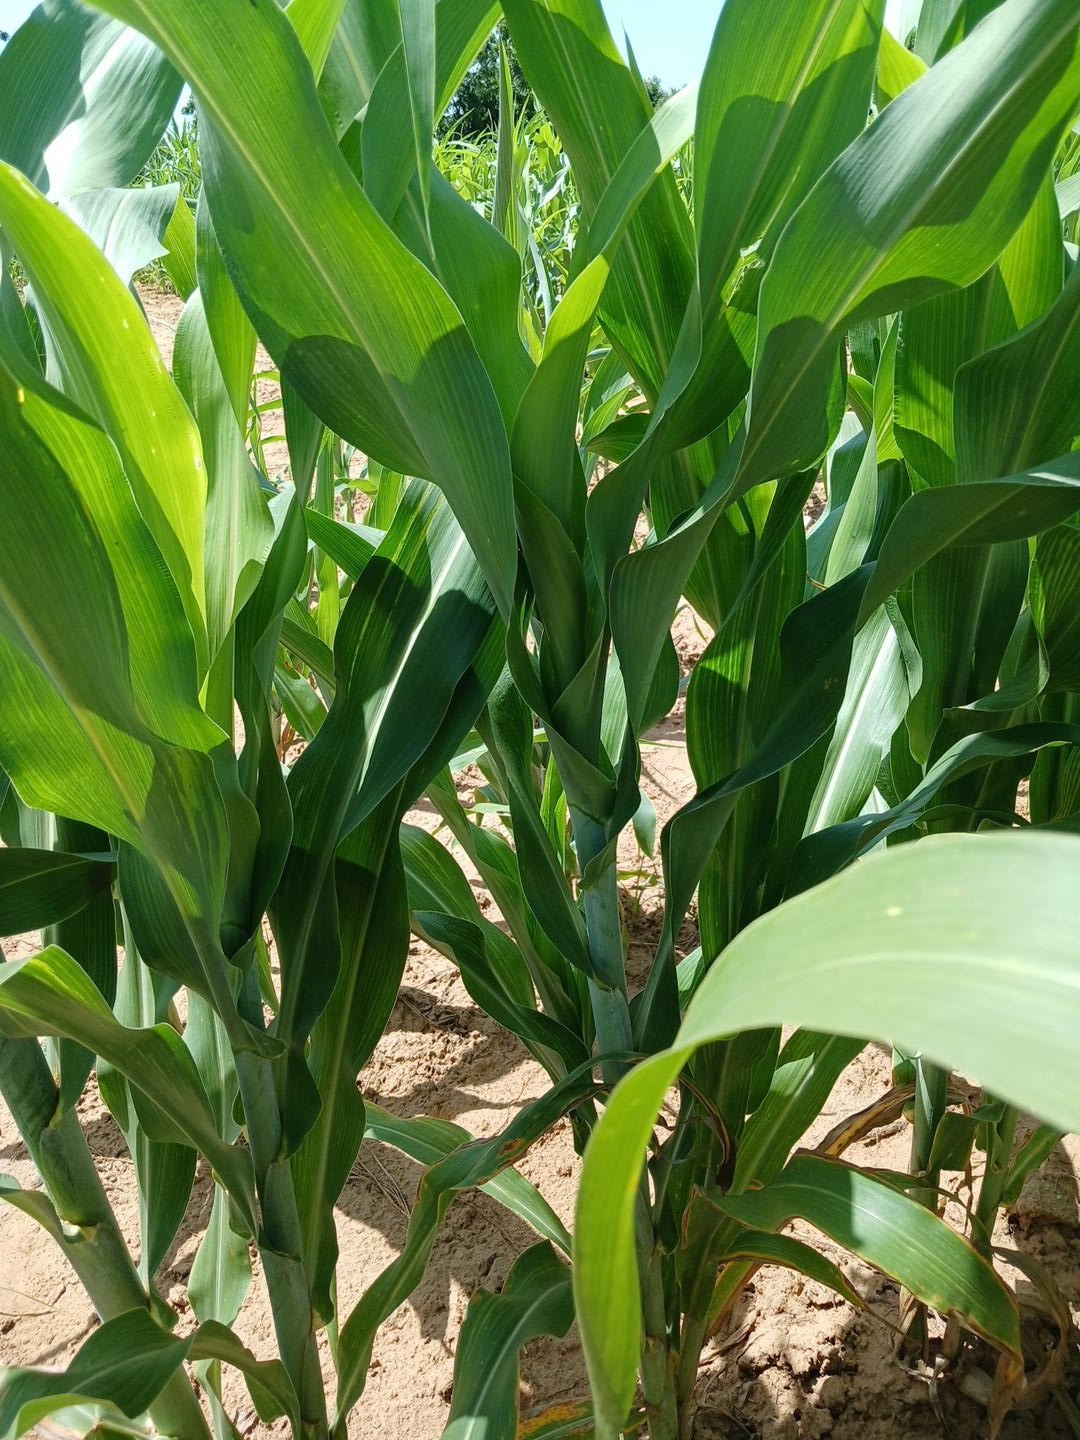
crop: sorghum
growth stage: vegetative
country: Senegal
